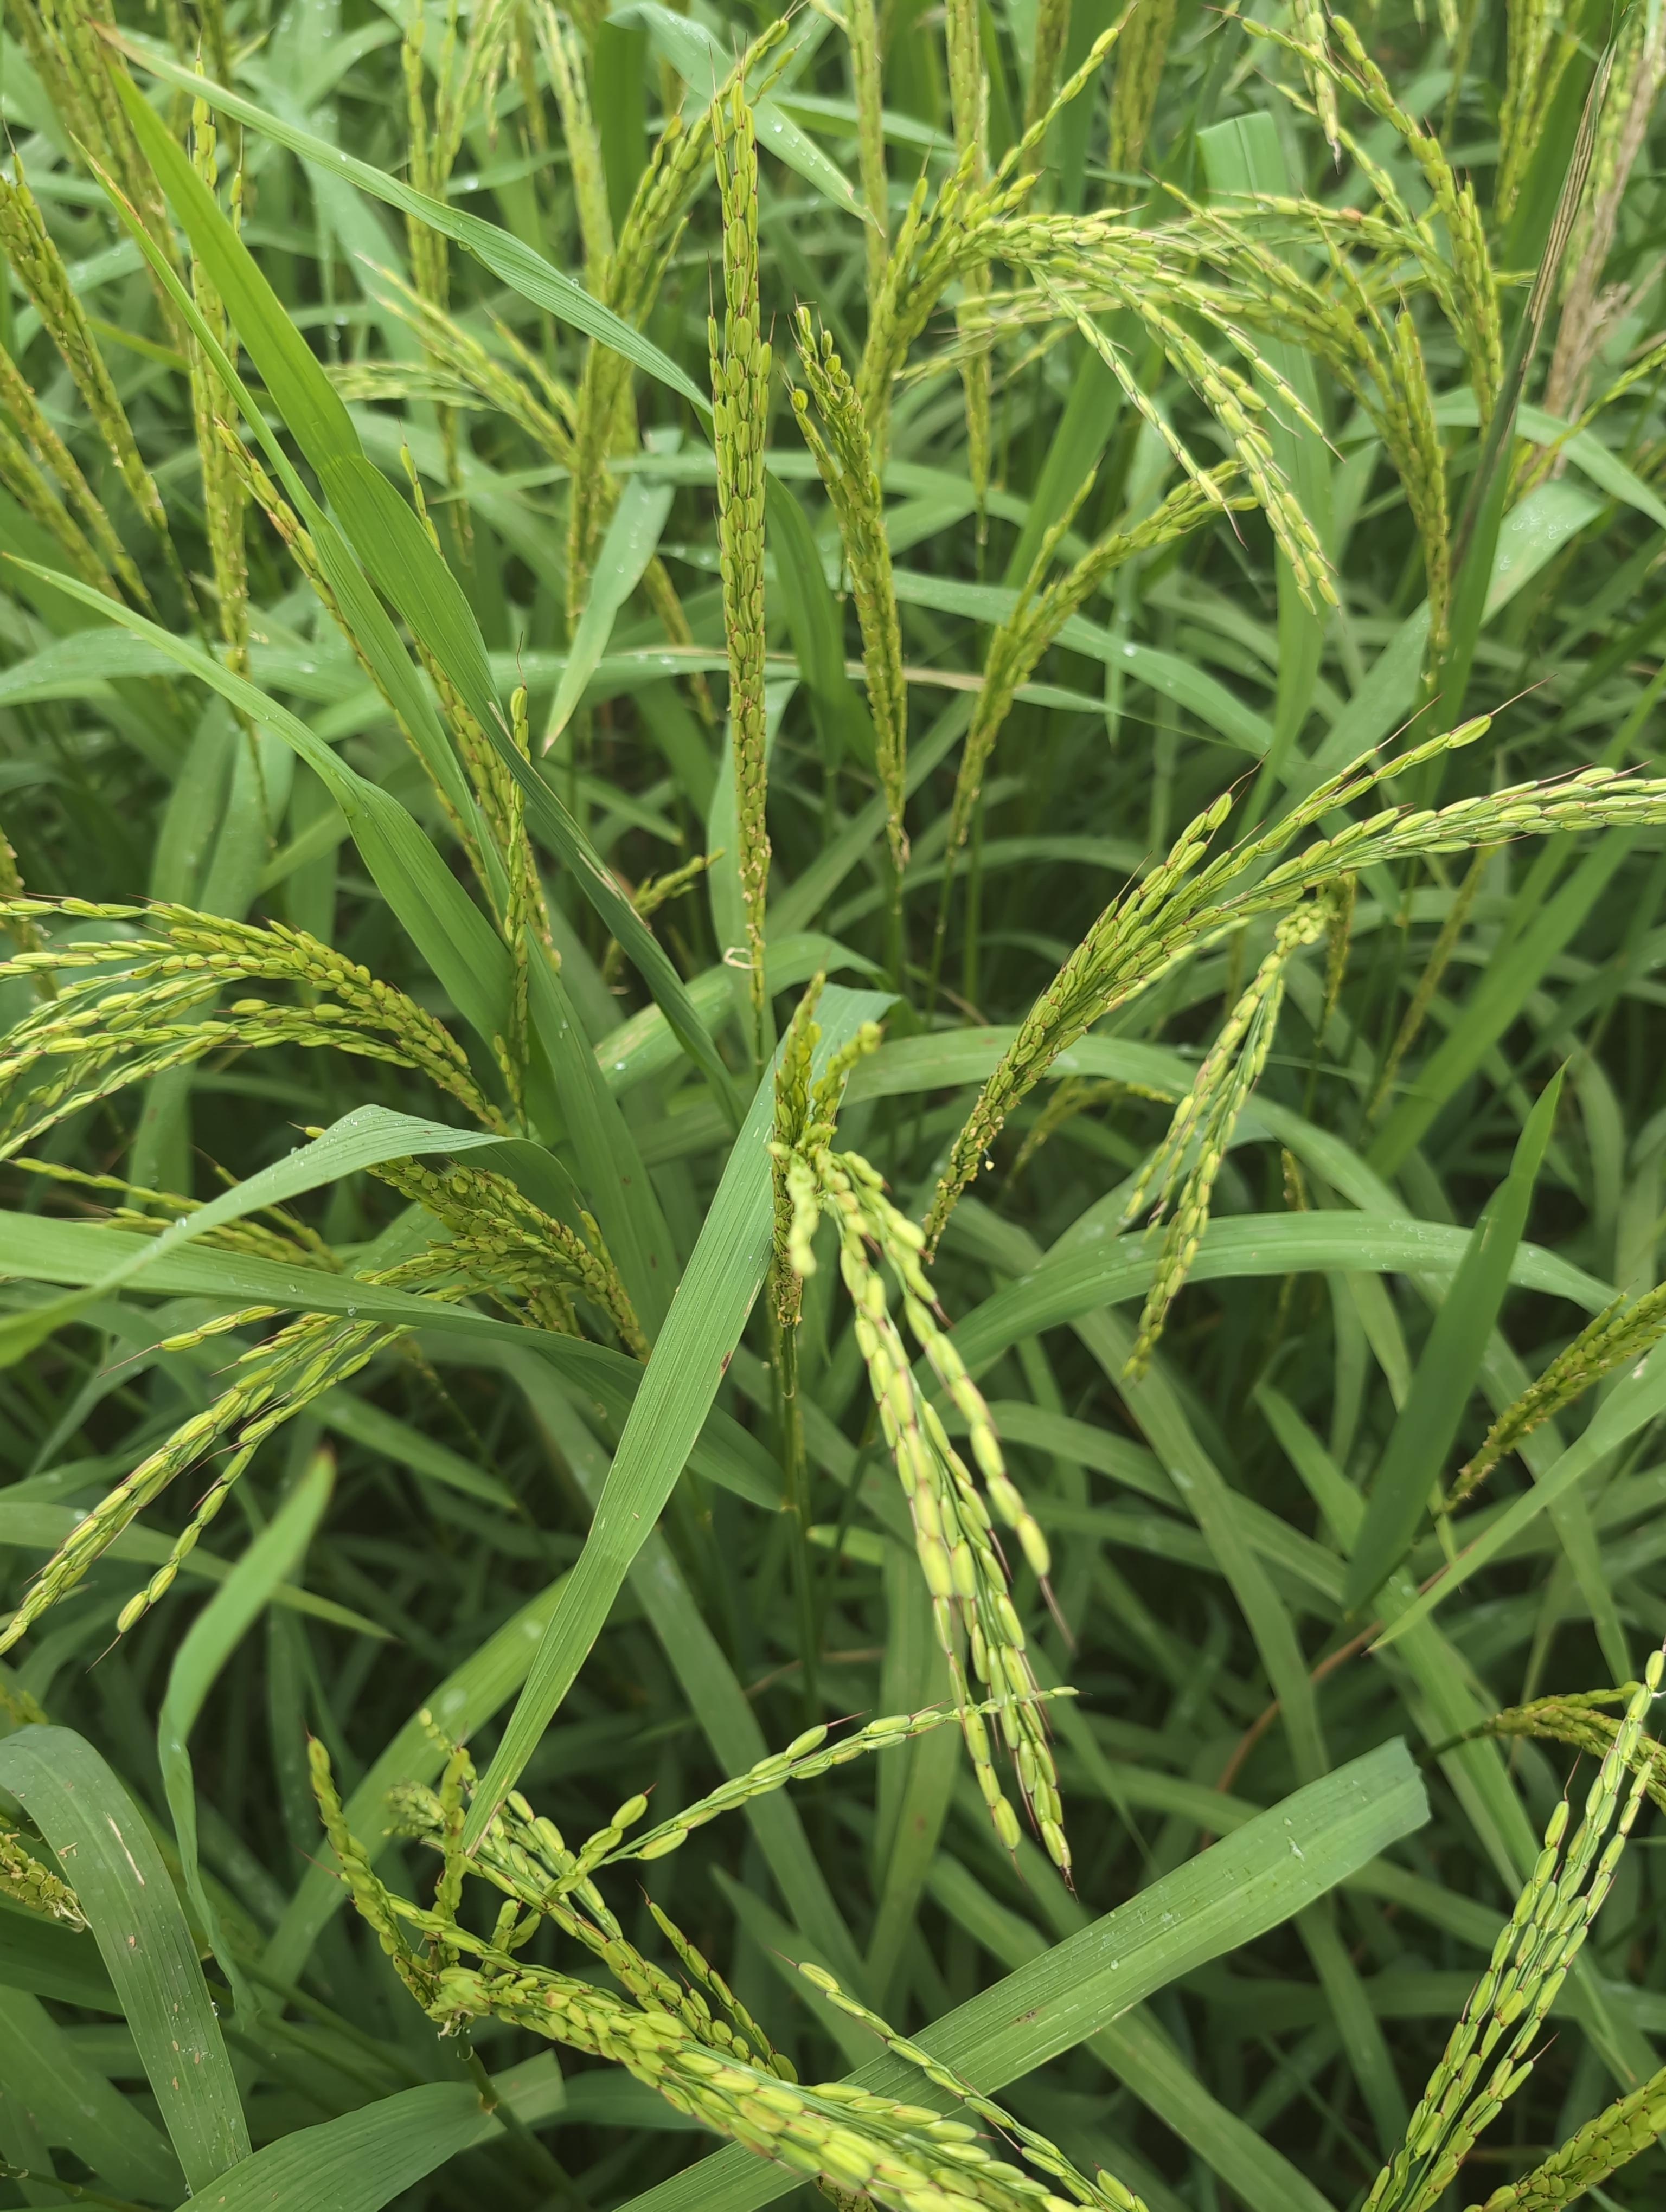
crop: rice
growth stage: stage milk
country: Côte d'Ivoire
